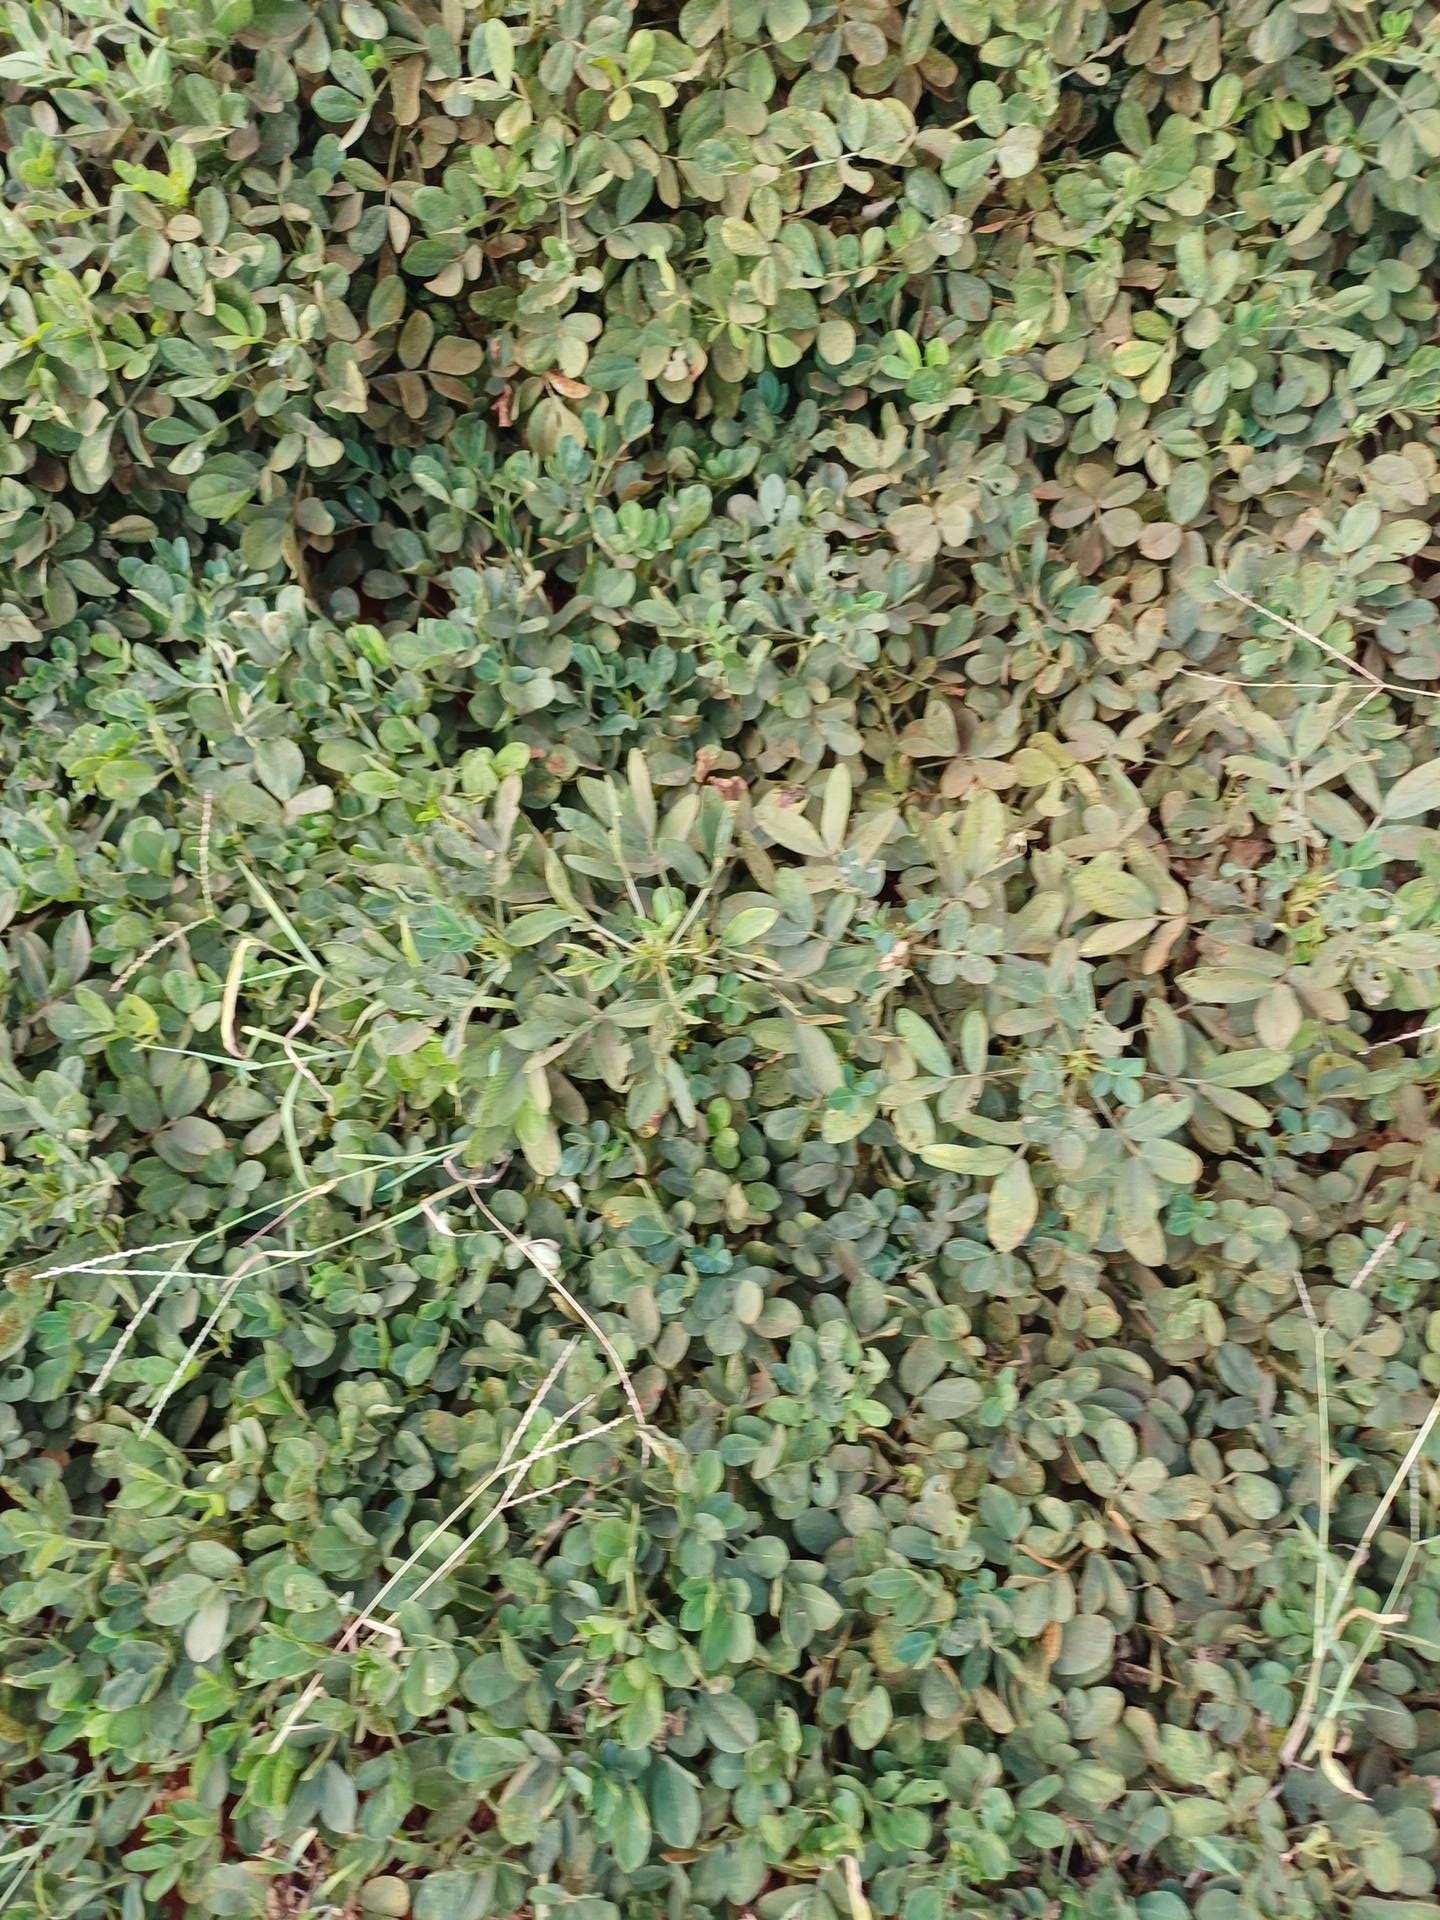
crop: groundnut
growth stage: maturity
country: Kenya
